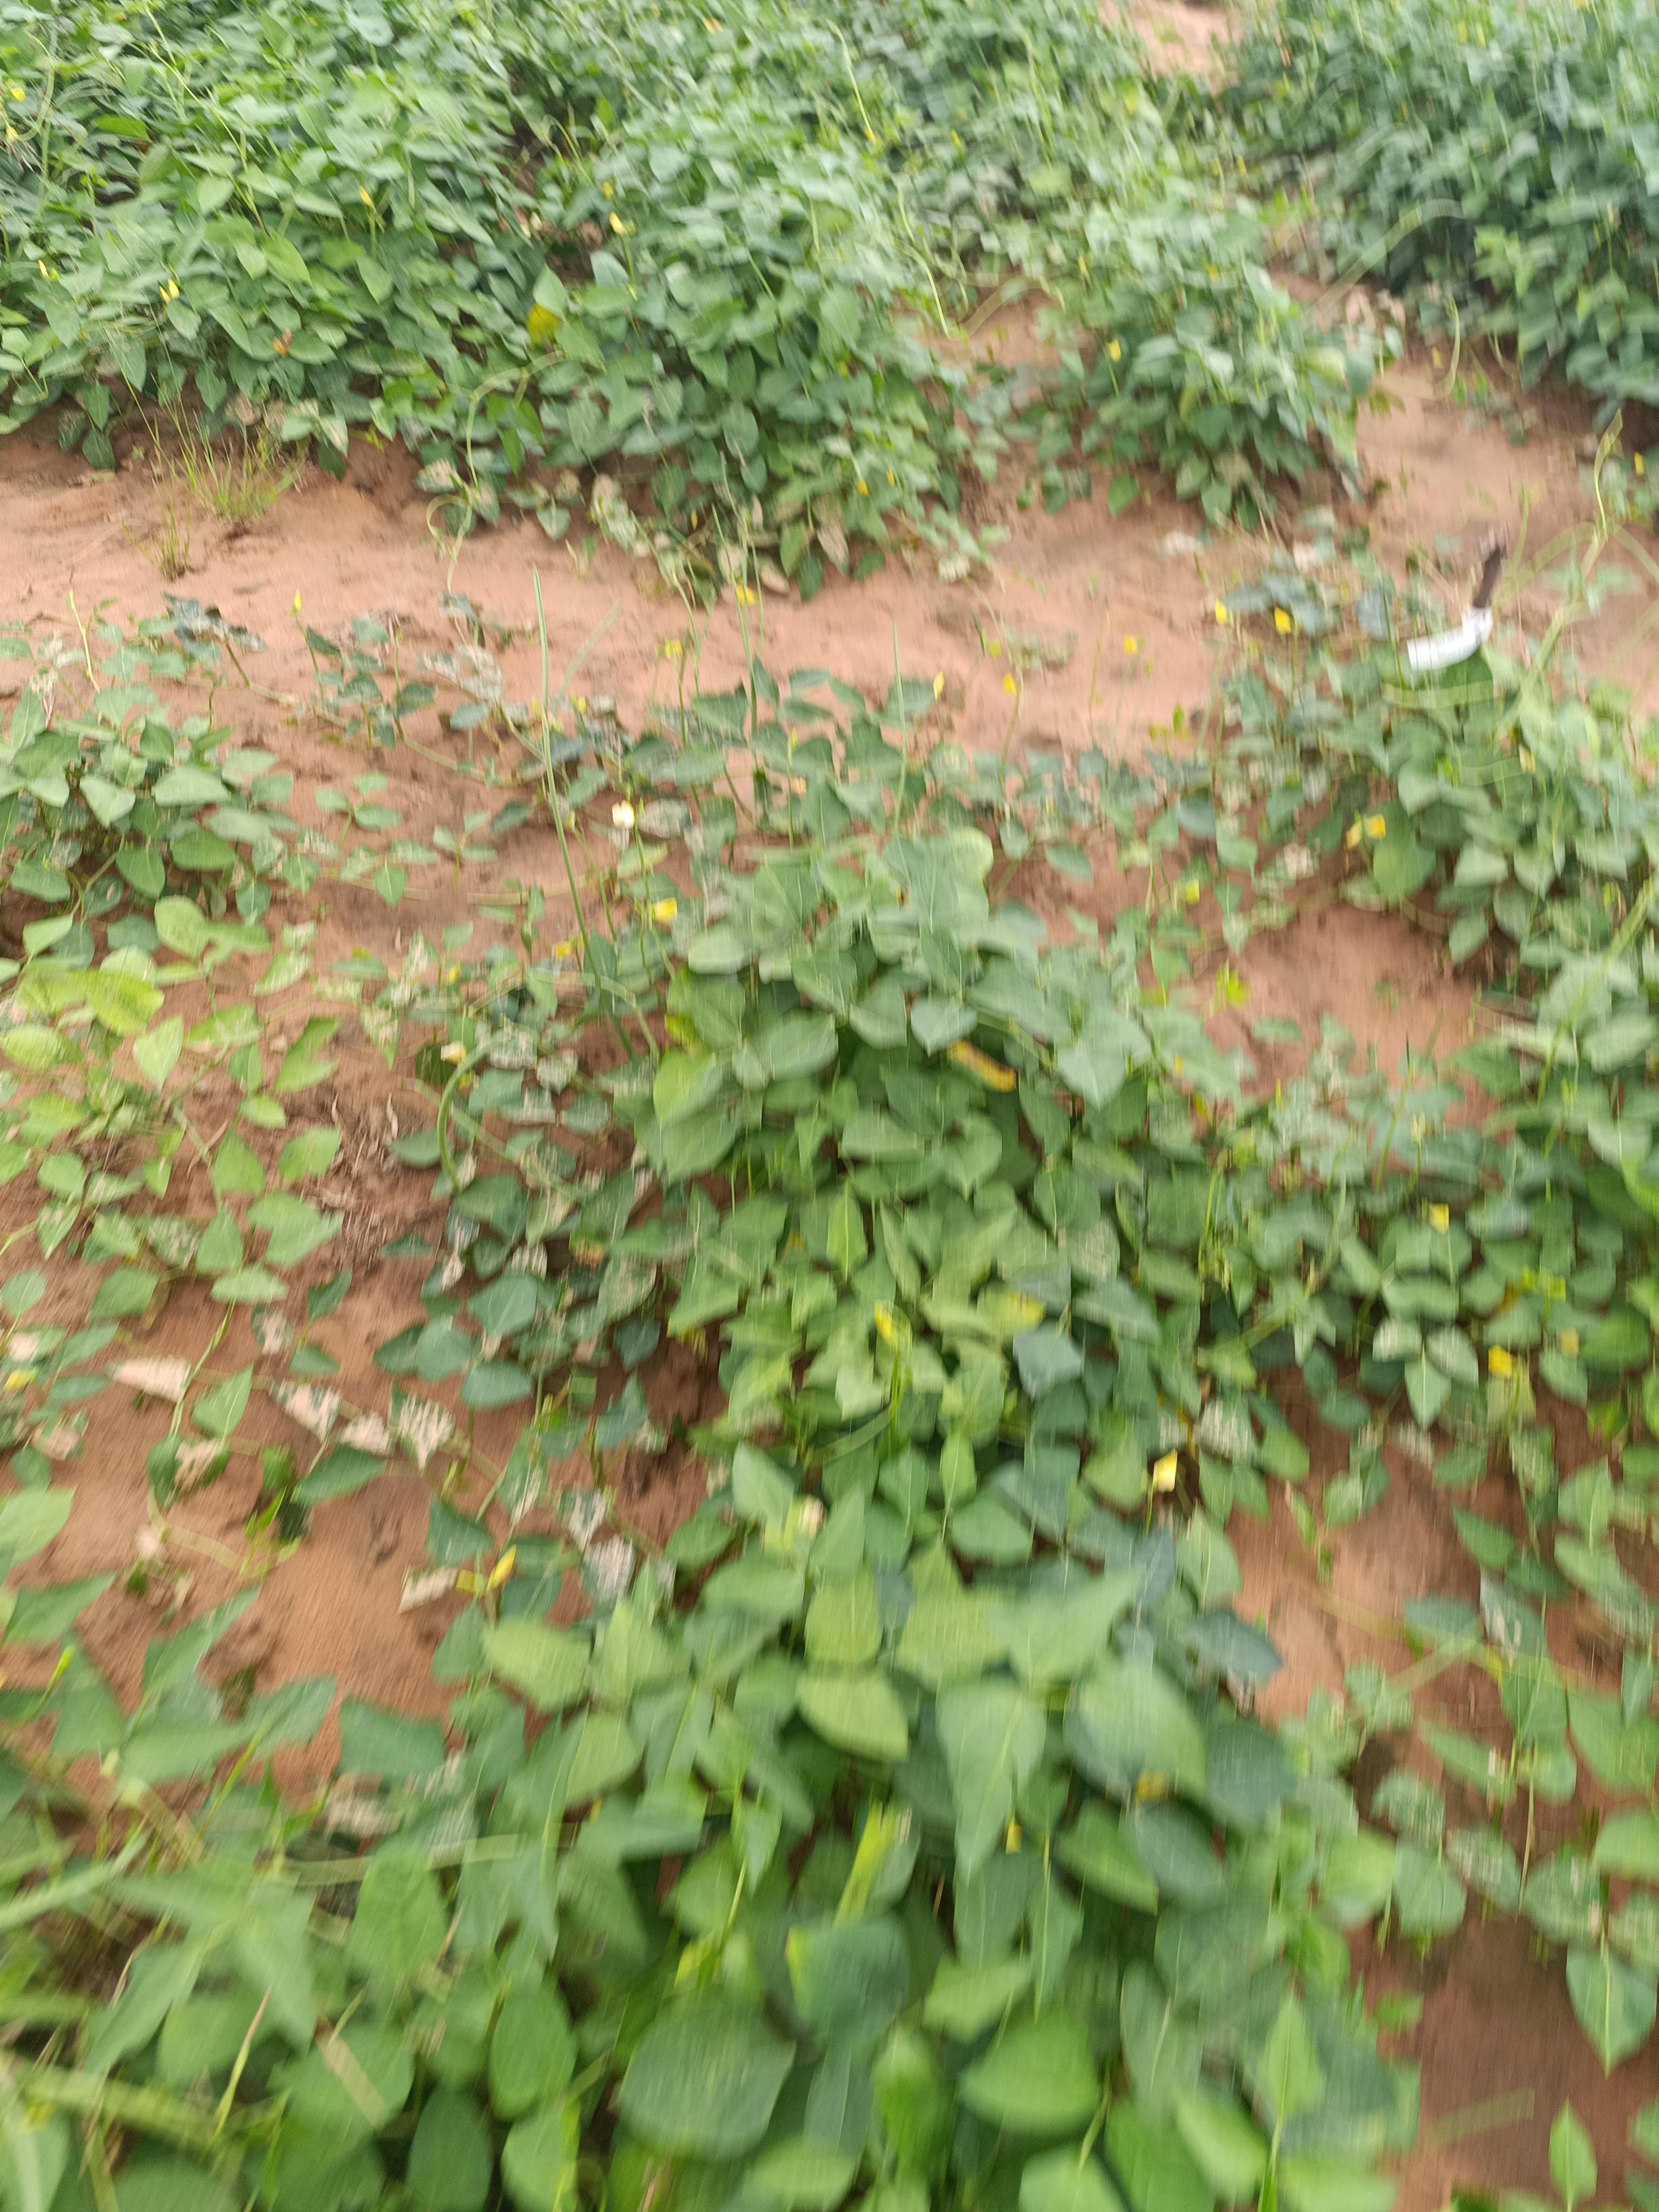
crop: cowpea
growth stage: development pod
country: Nigeria
